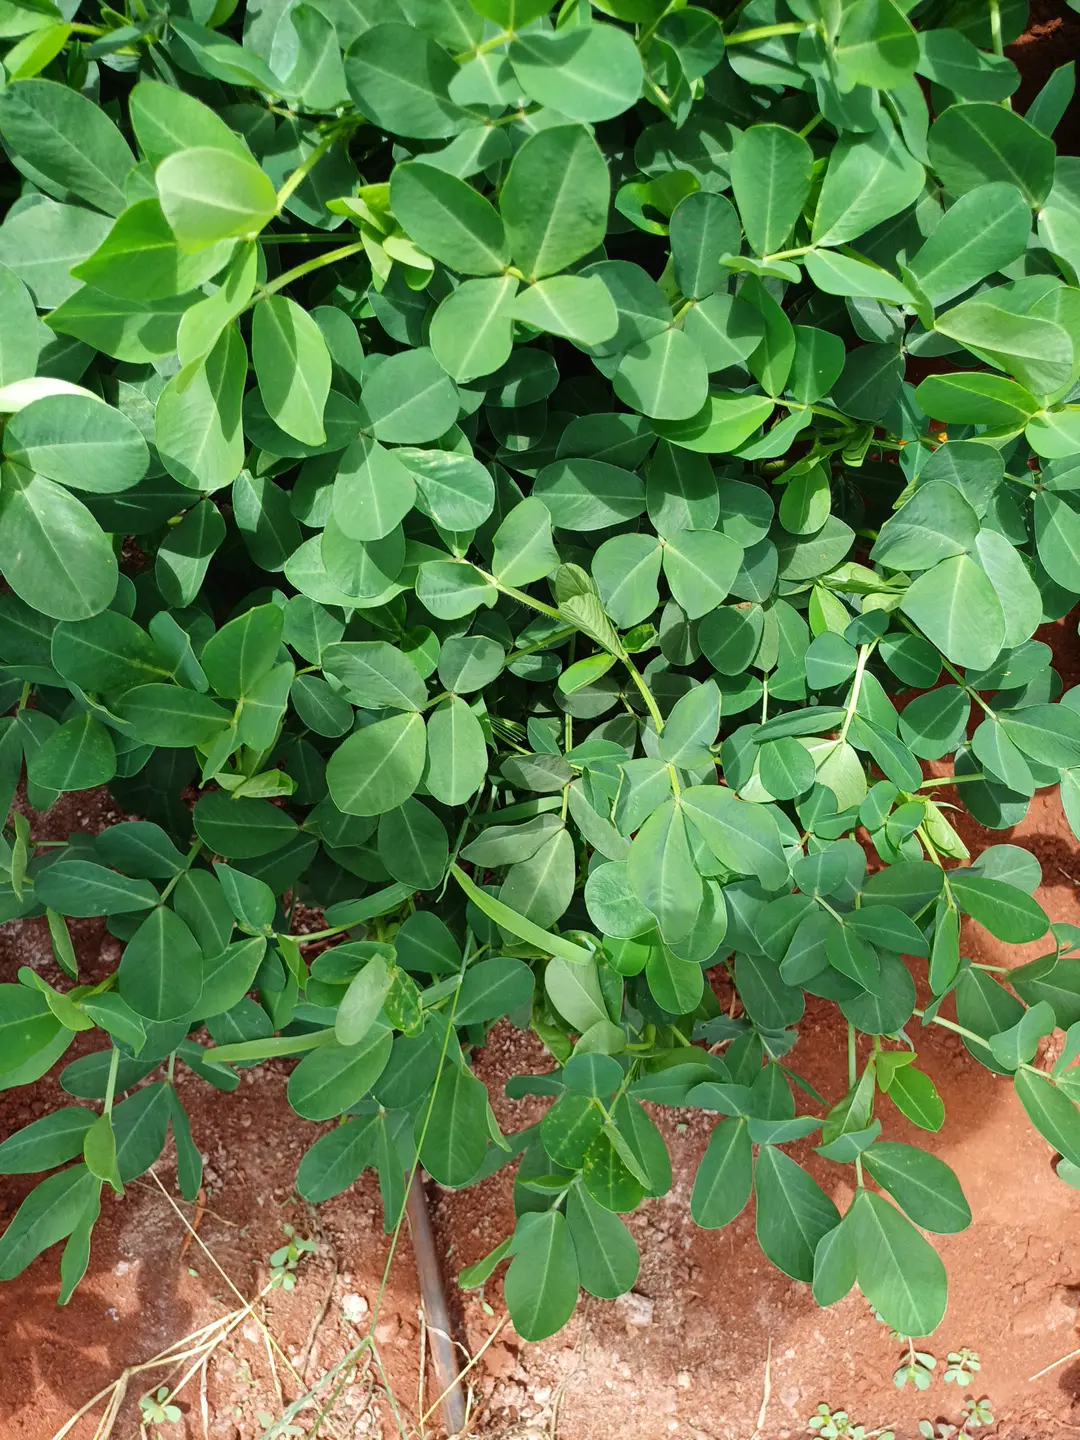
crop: groundnut
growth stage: flowering
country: Kenya
